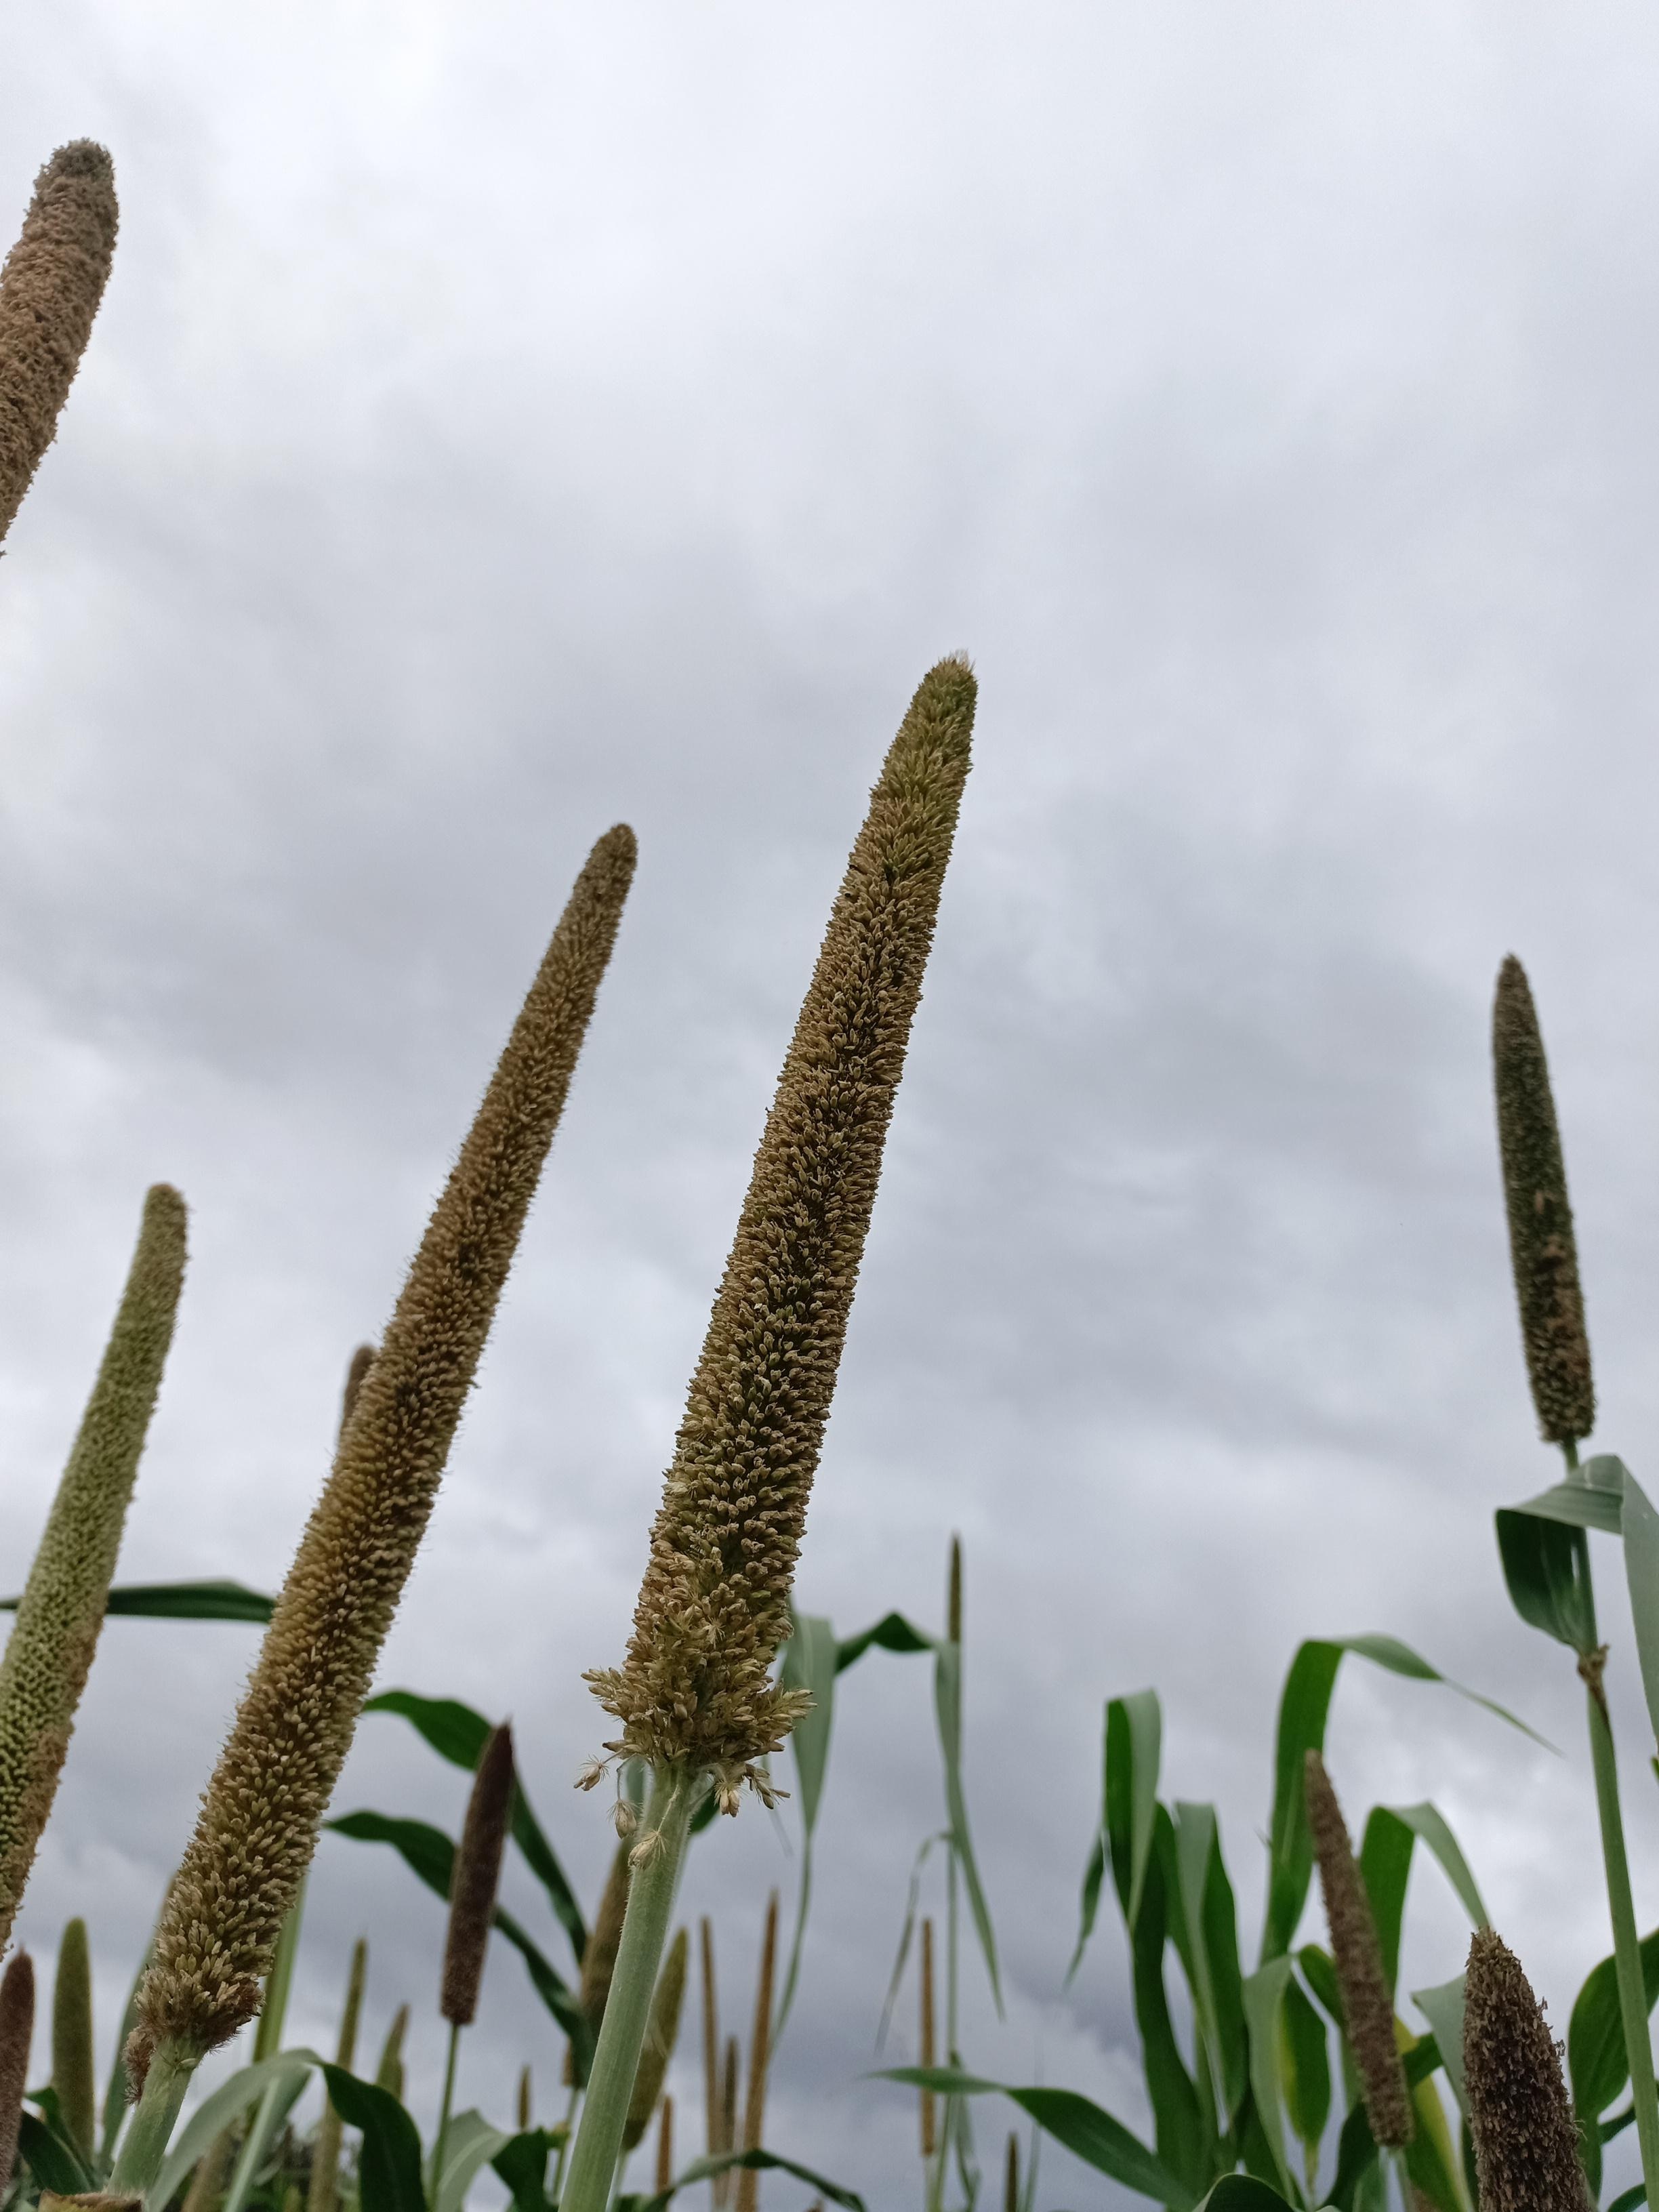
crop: pearl millet
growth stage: heading tuber
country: Tanzania
